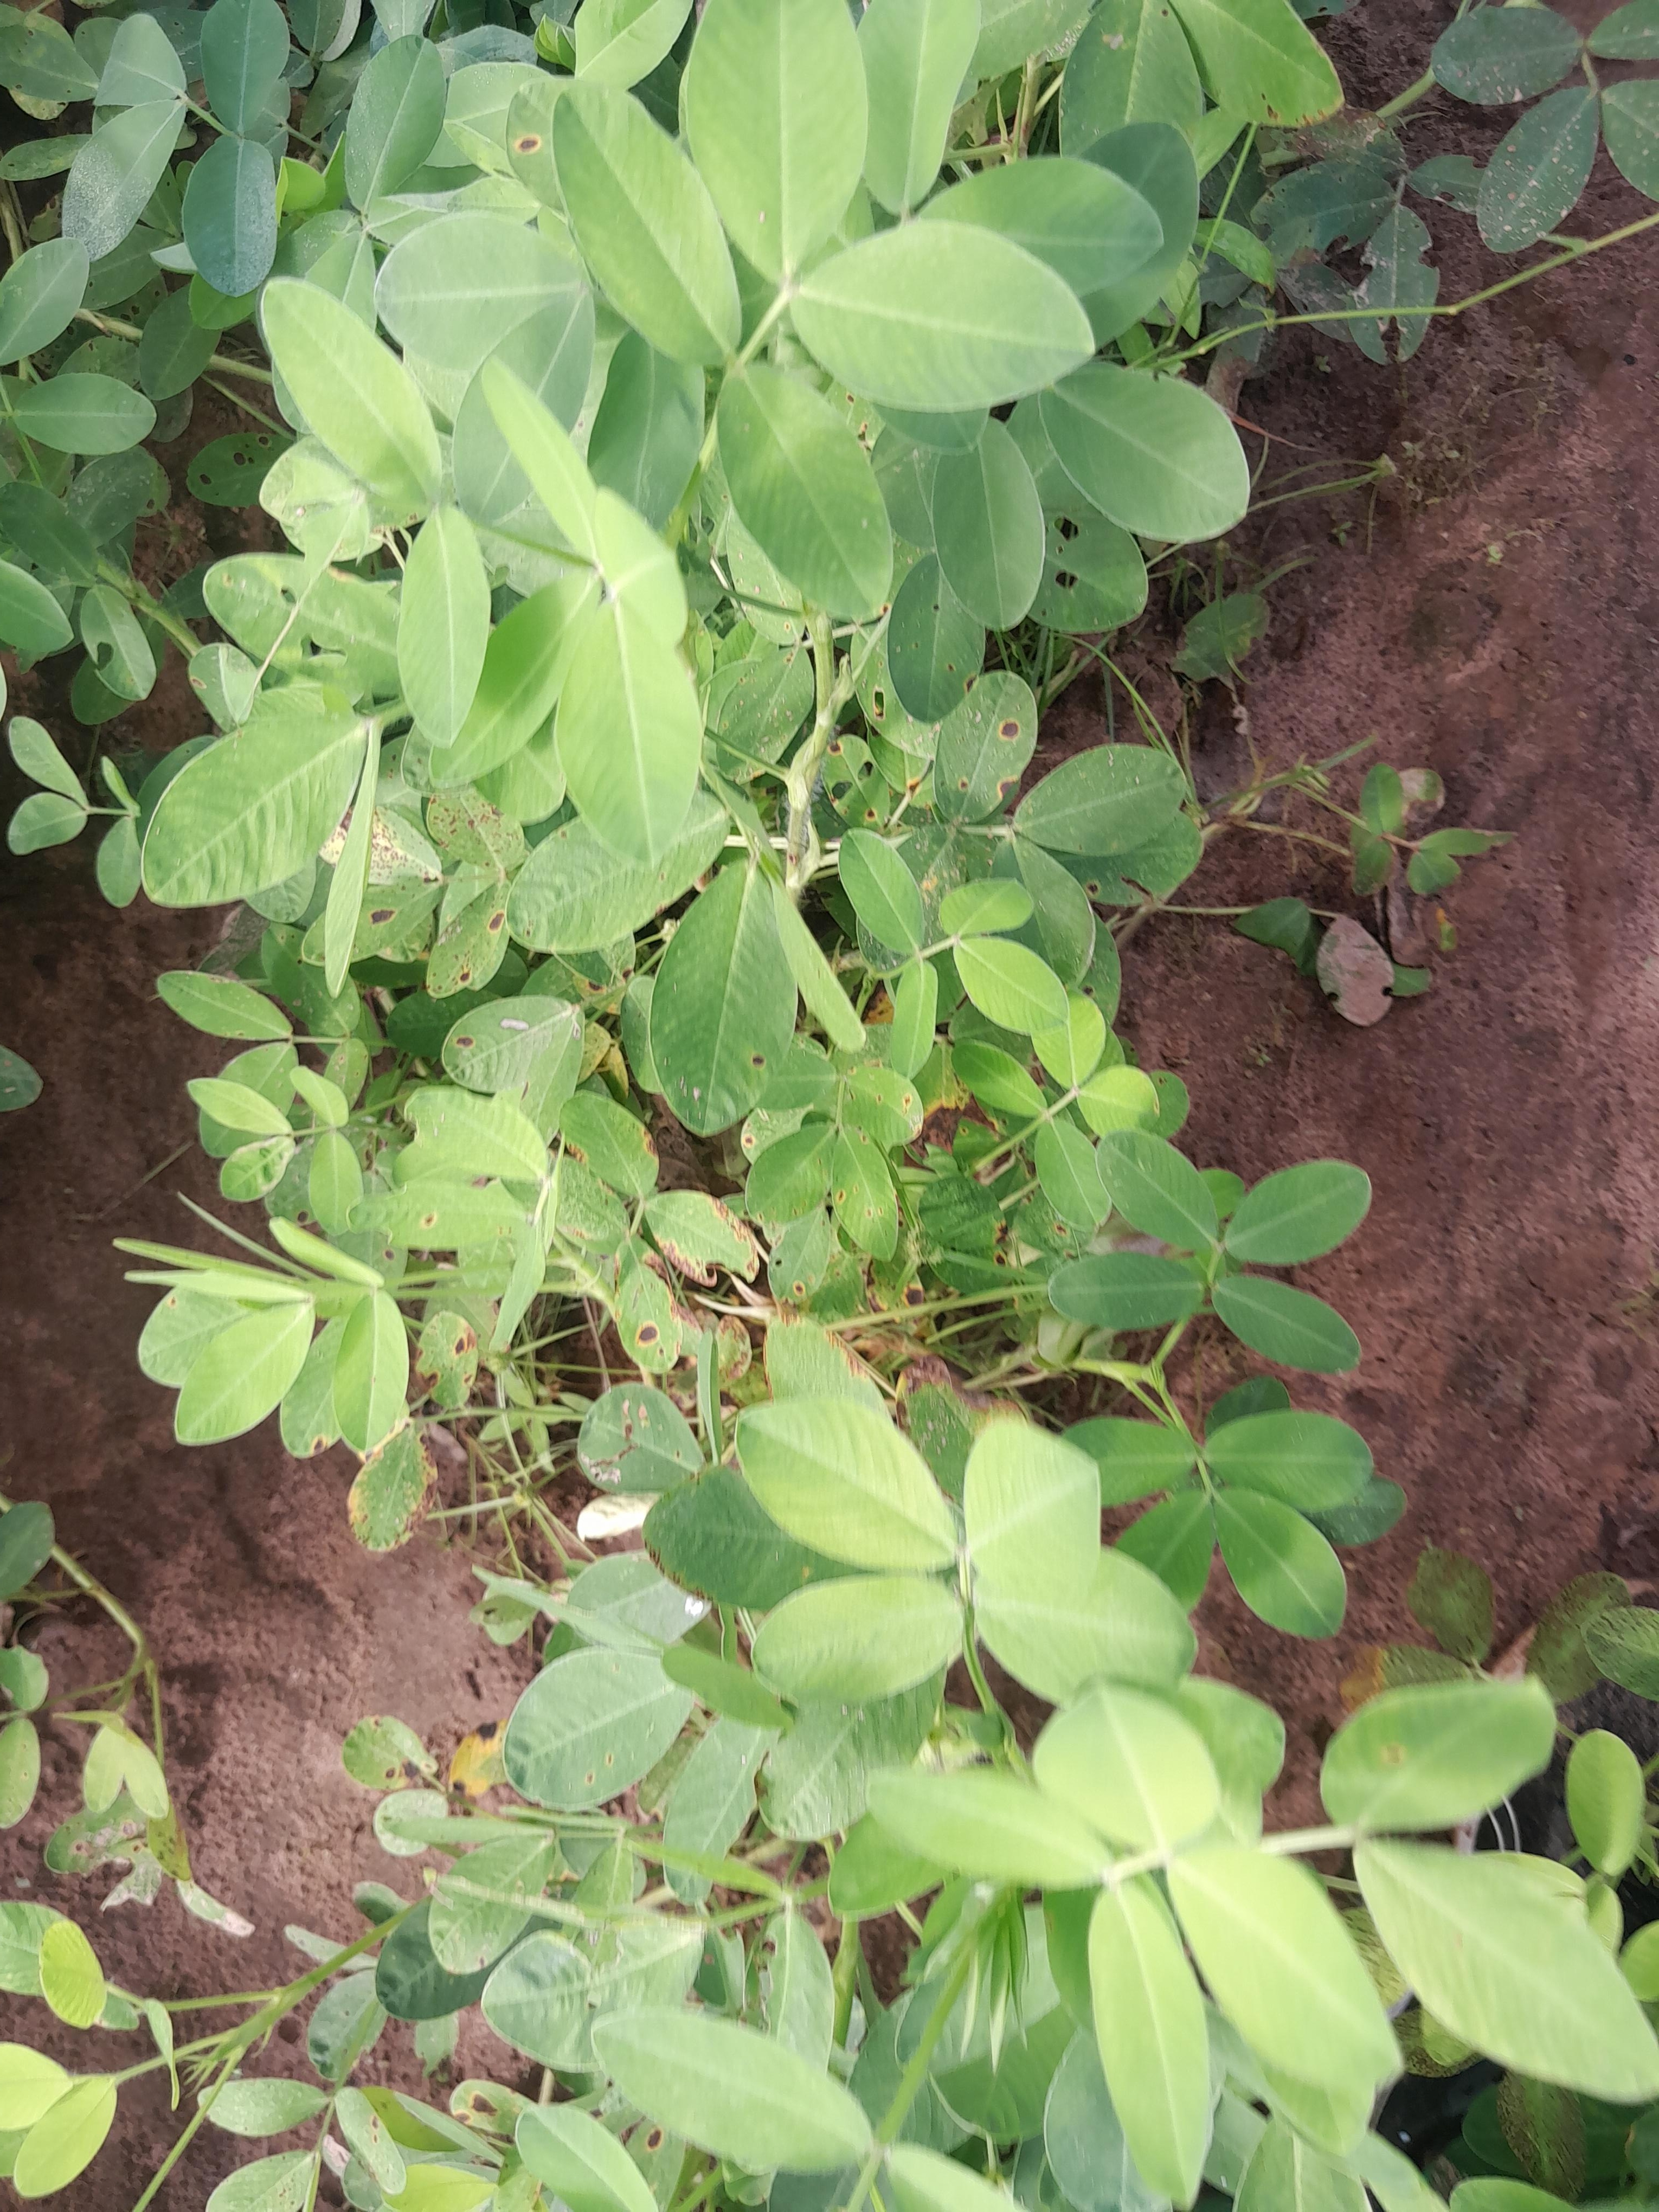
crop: groundnut
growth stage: flowering
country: Senegal
